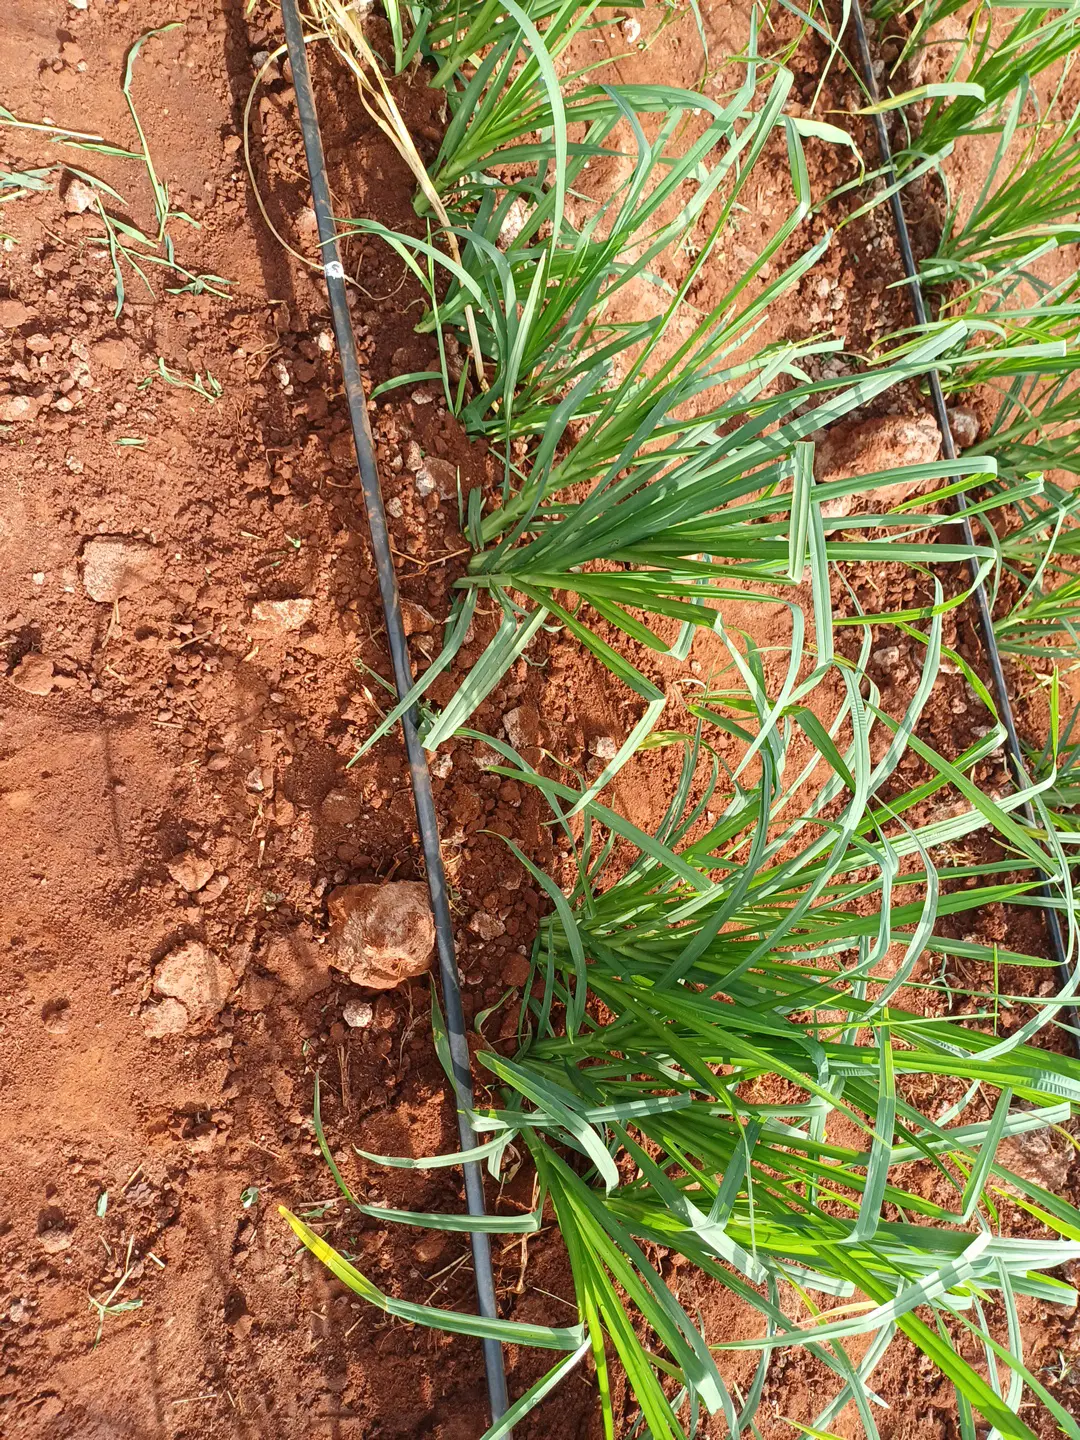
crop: finger millet
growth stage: elongation stem
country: Kenya
